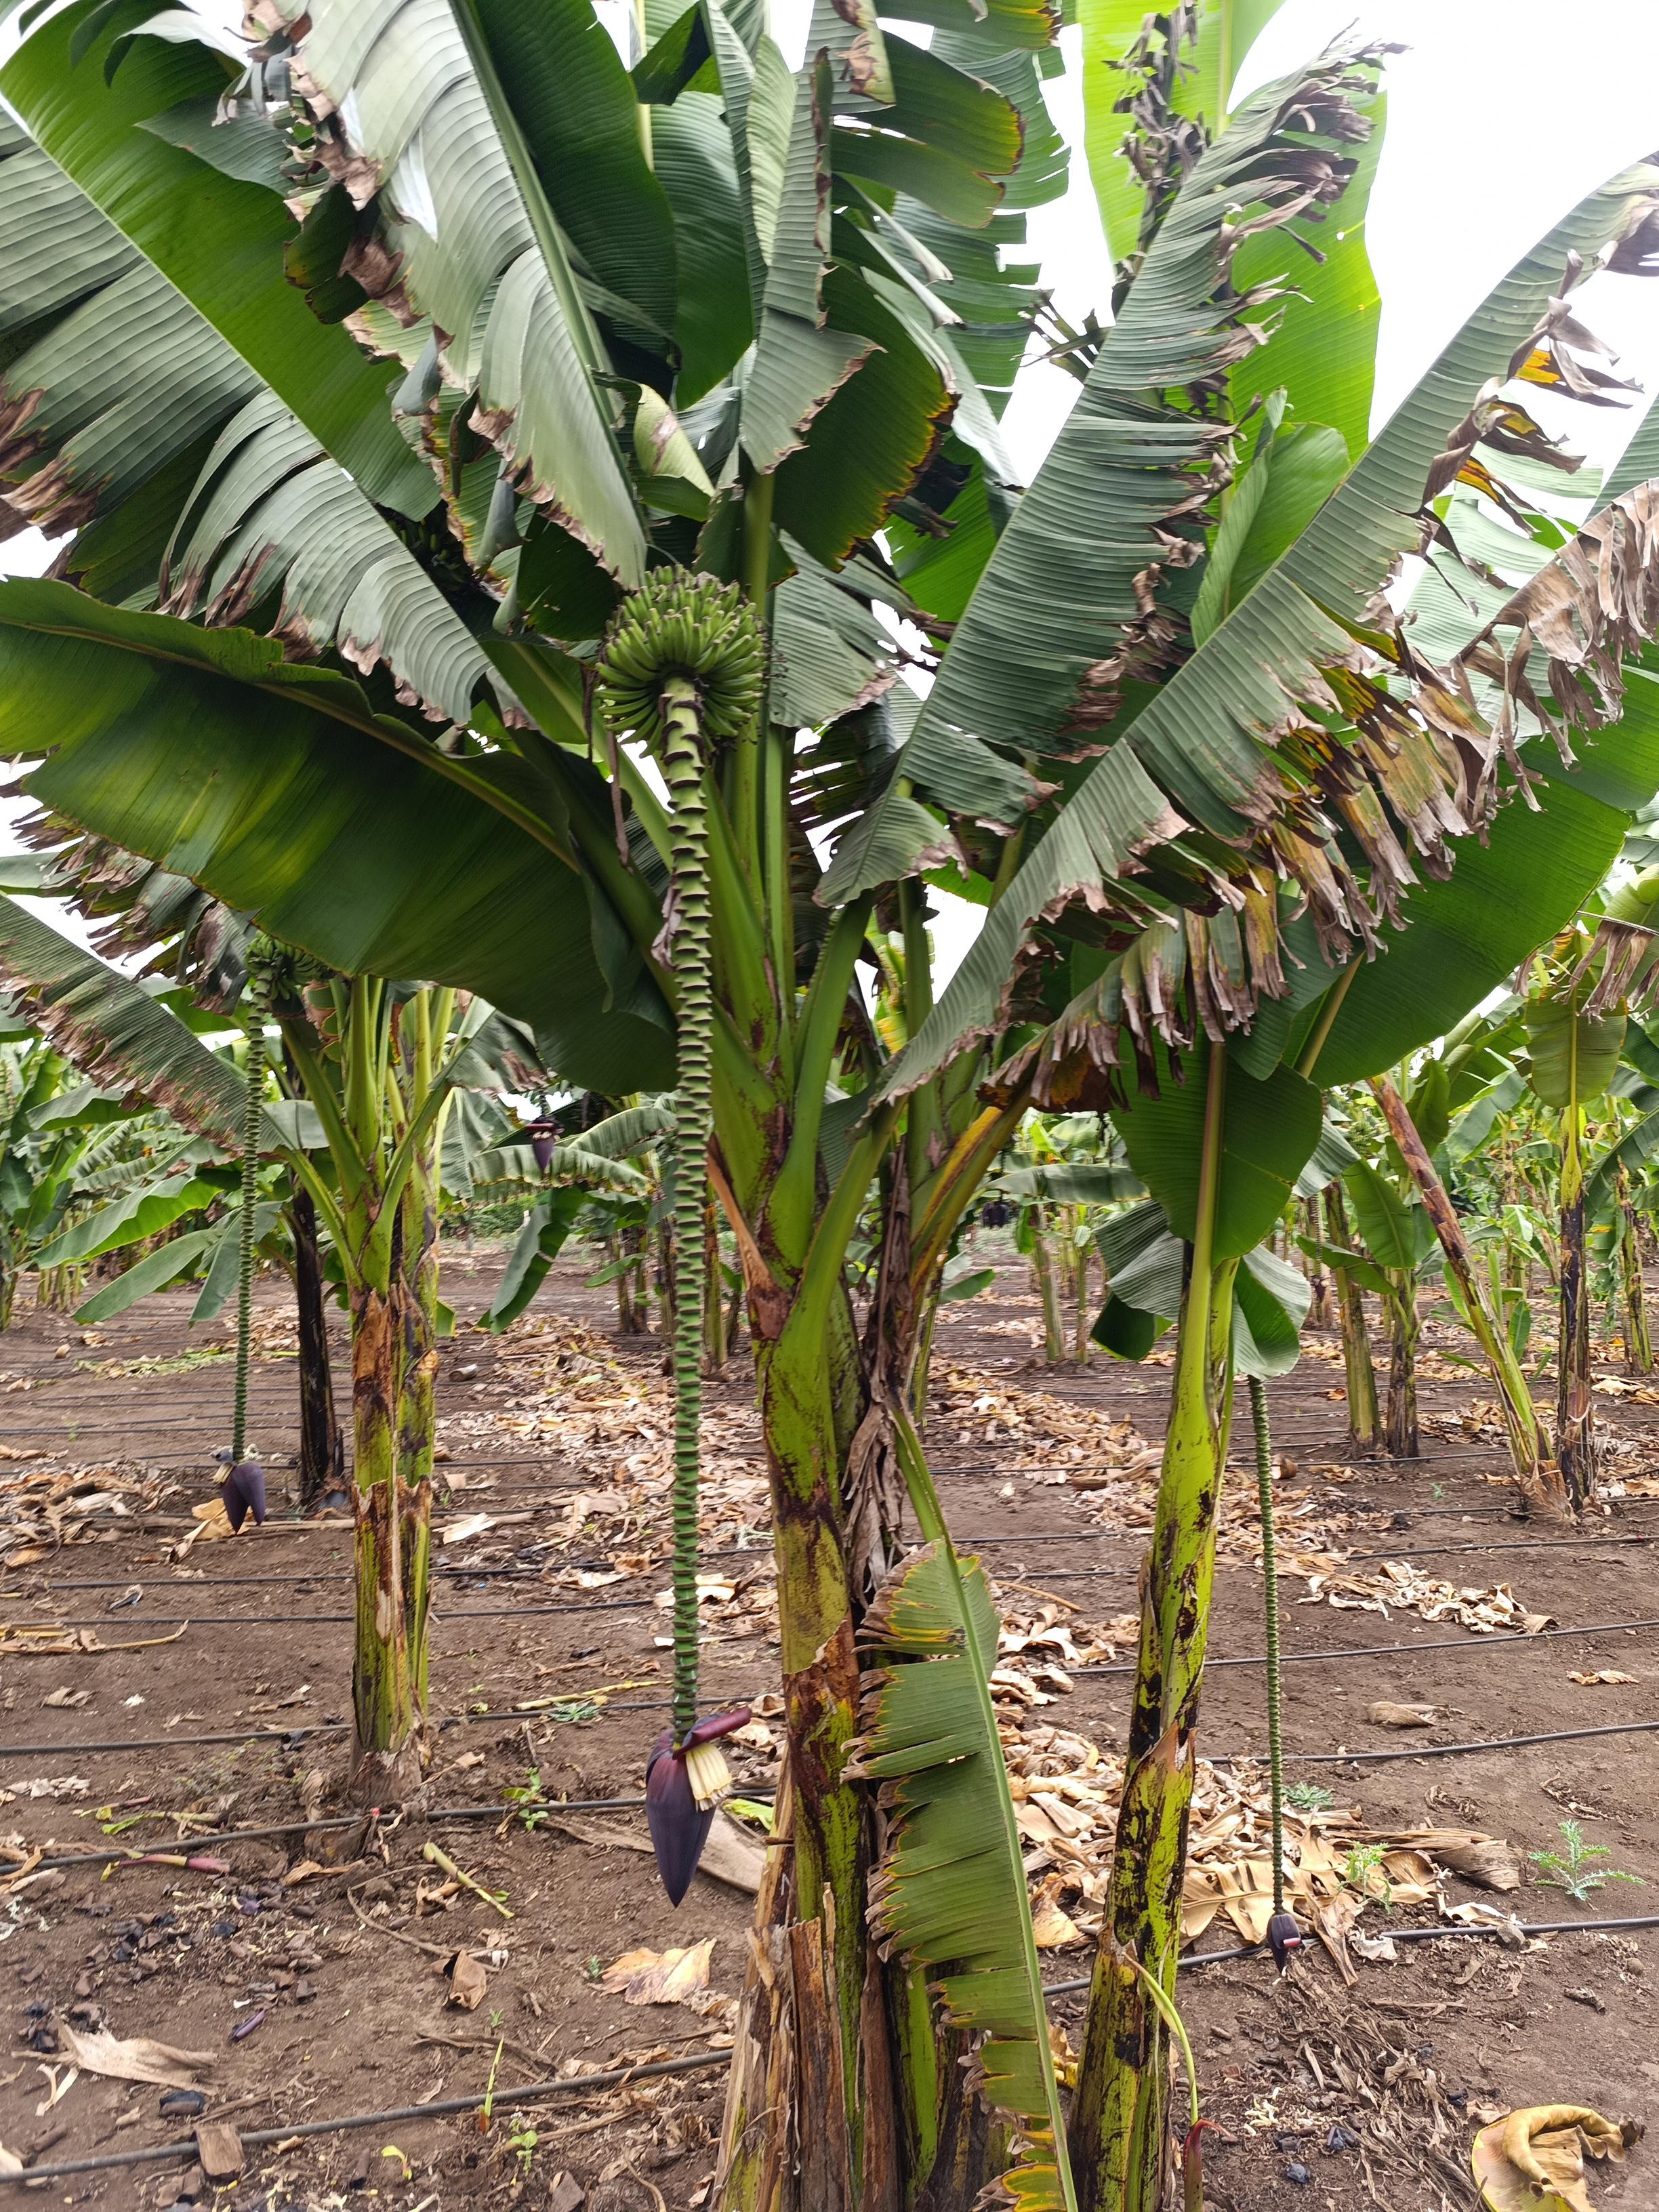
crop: banana
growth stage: development fruit
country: Tanzania
